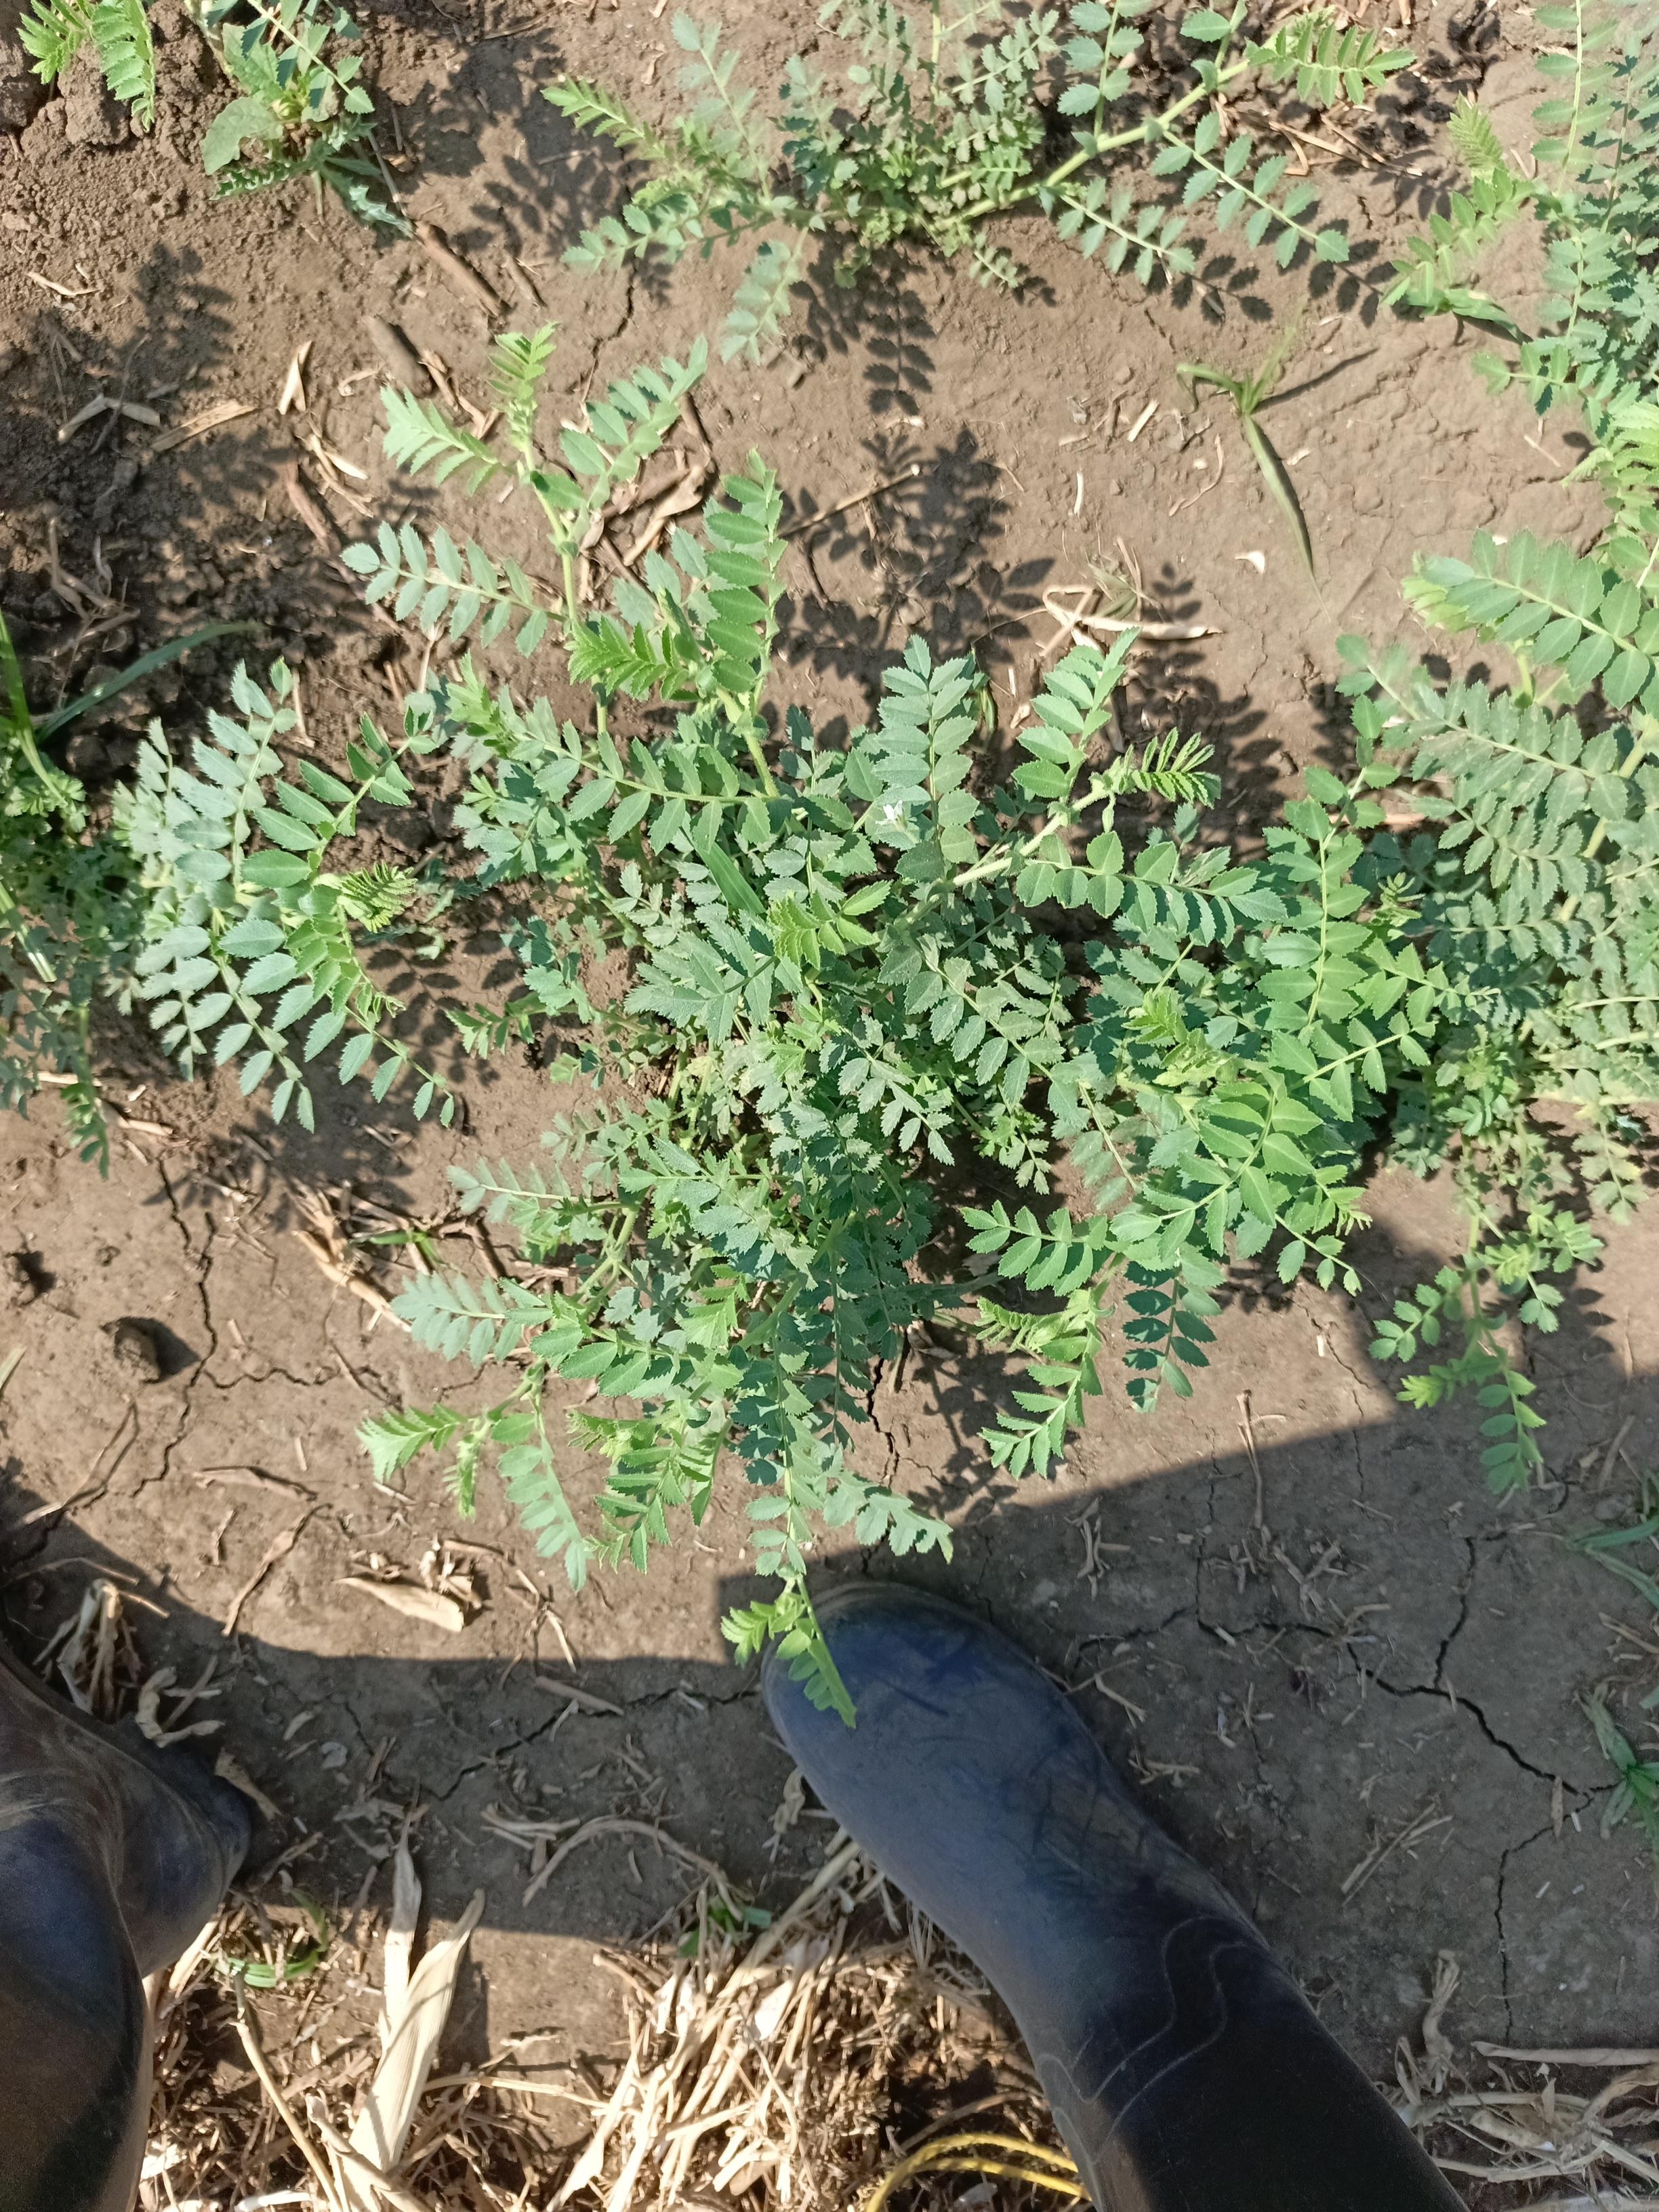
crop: chickpea
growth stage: vegetative
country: Tanzania
